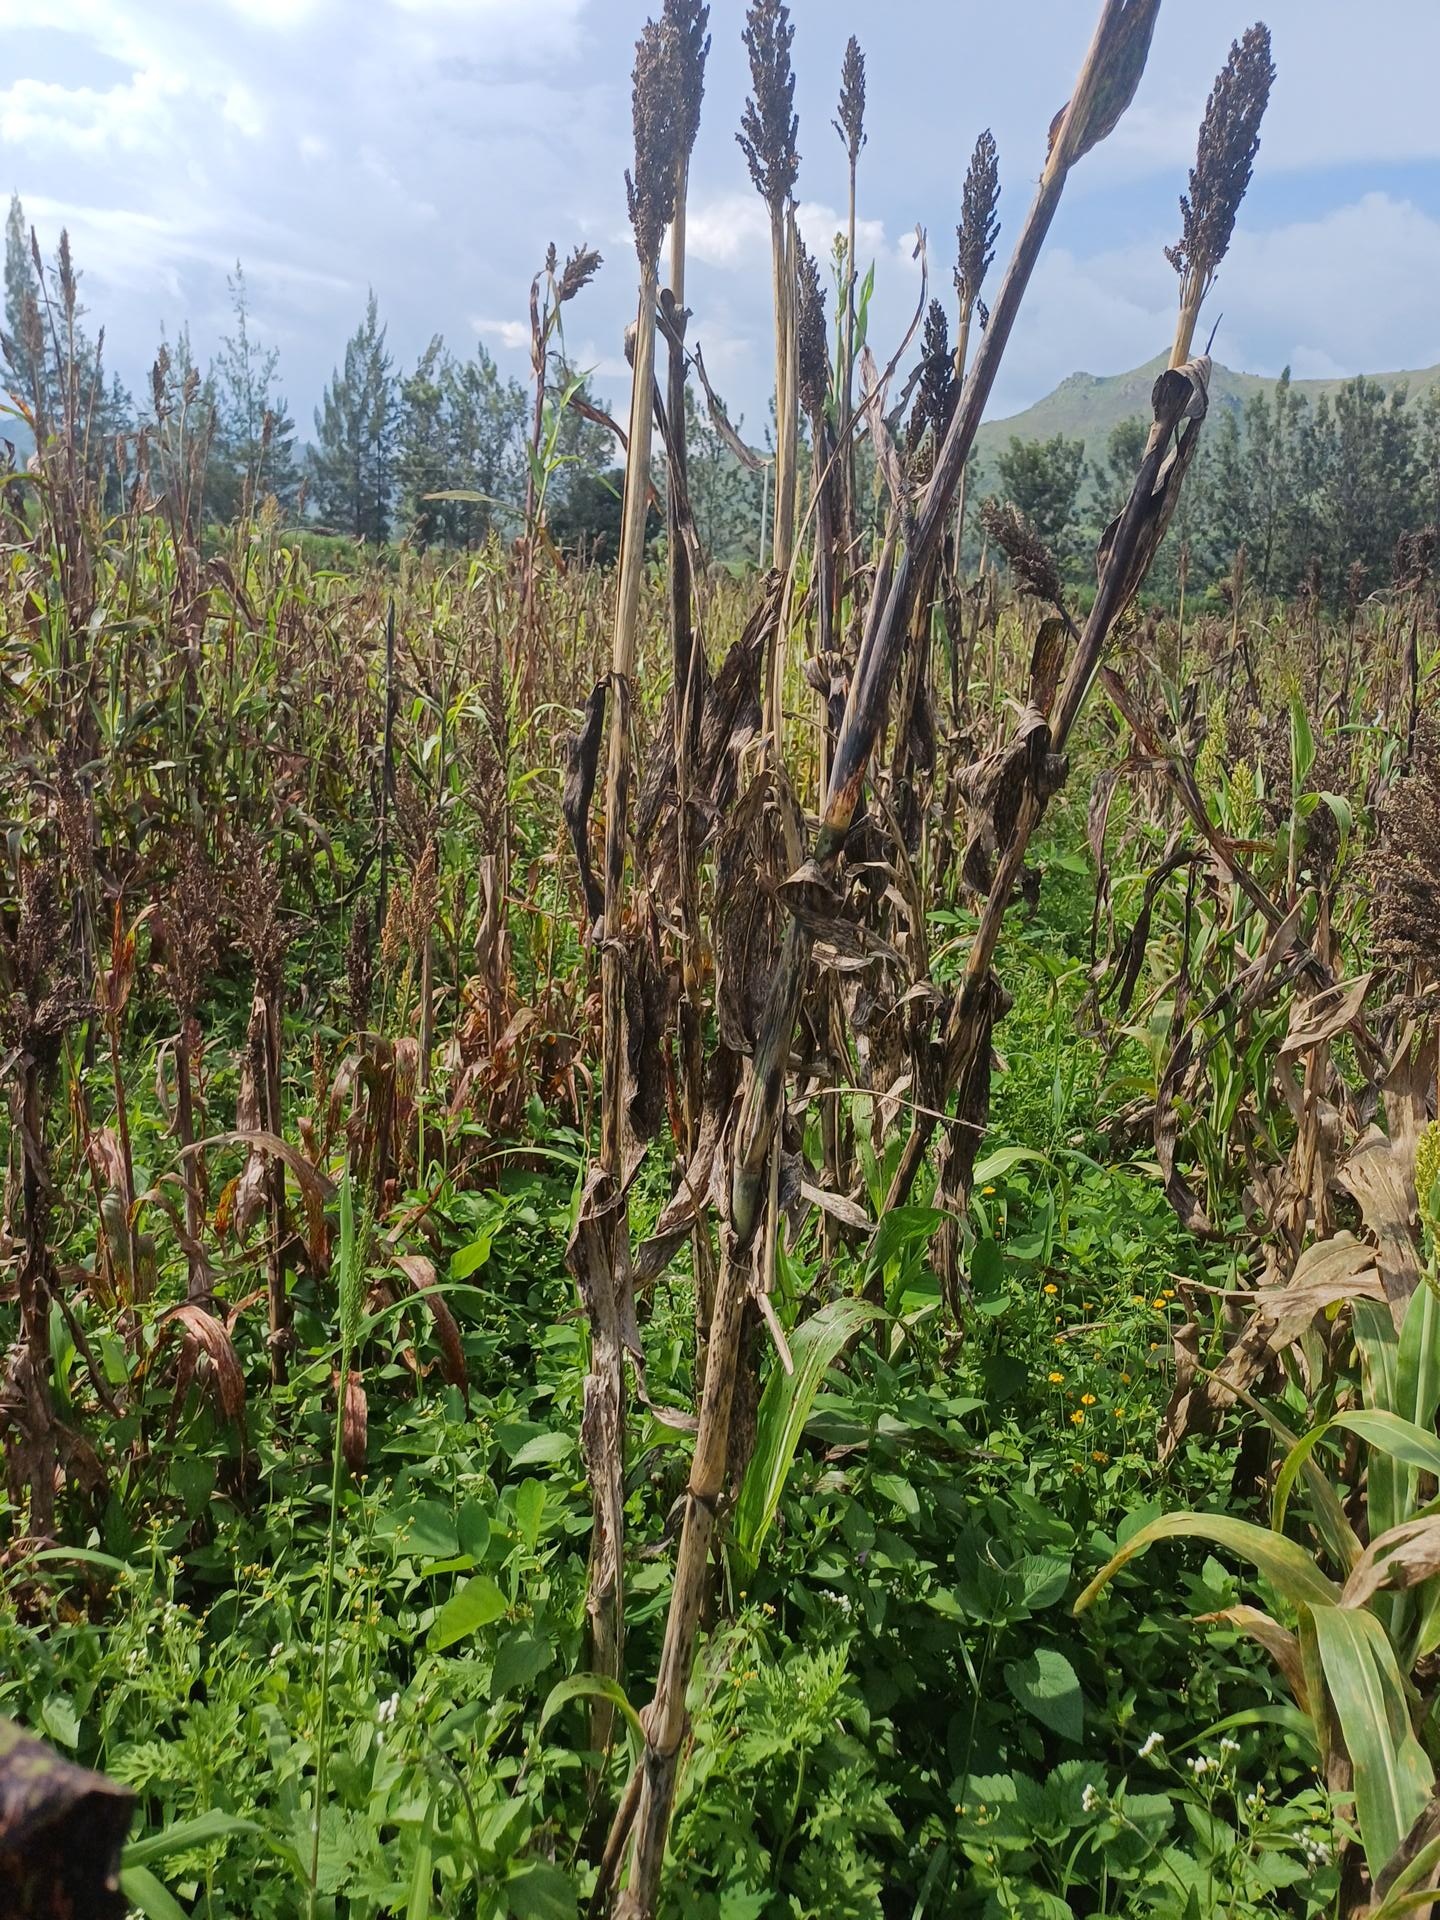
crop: sorghum
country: Kenya
